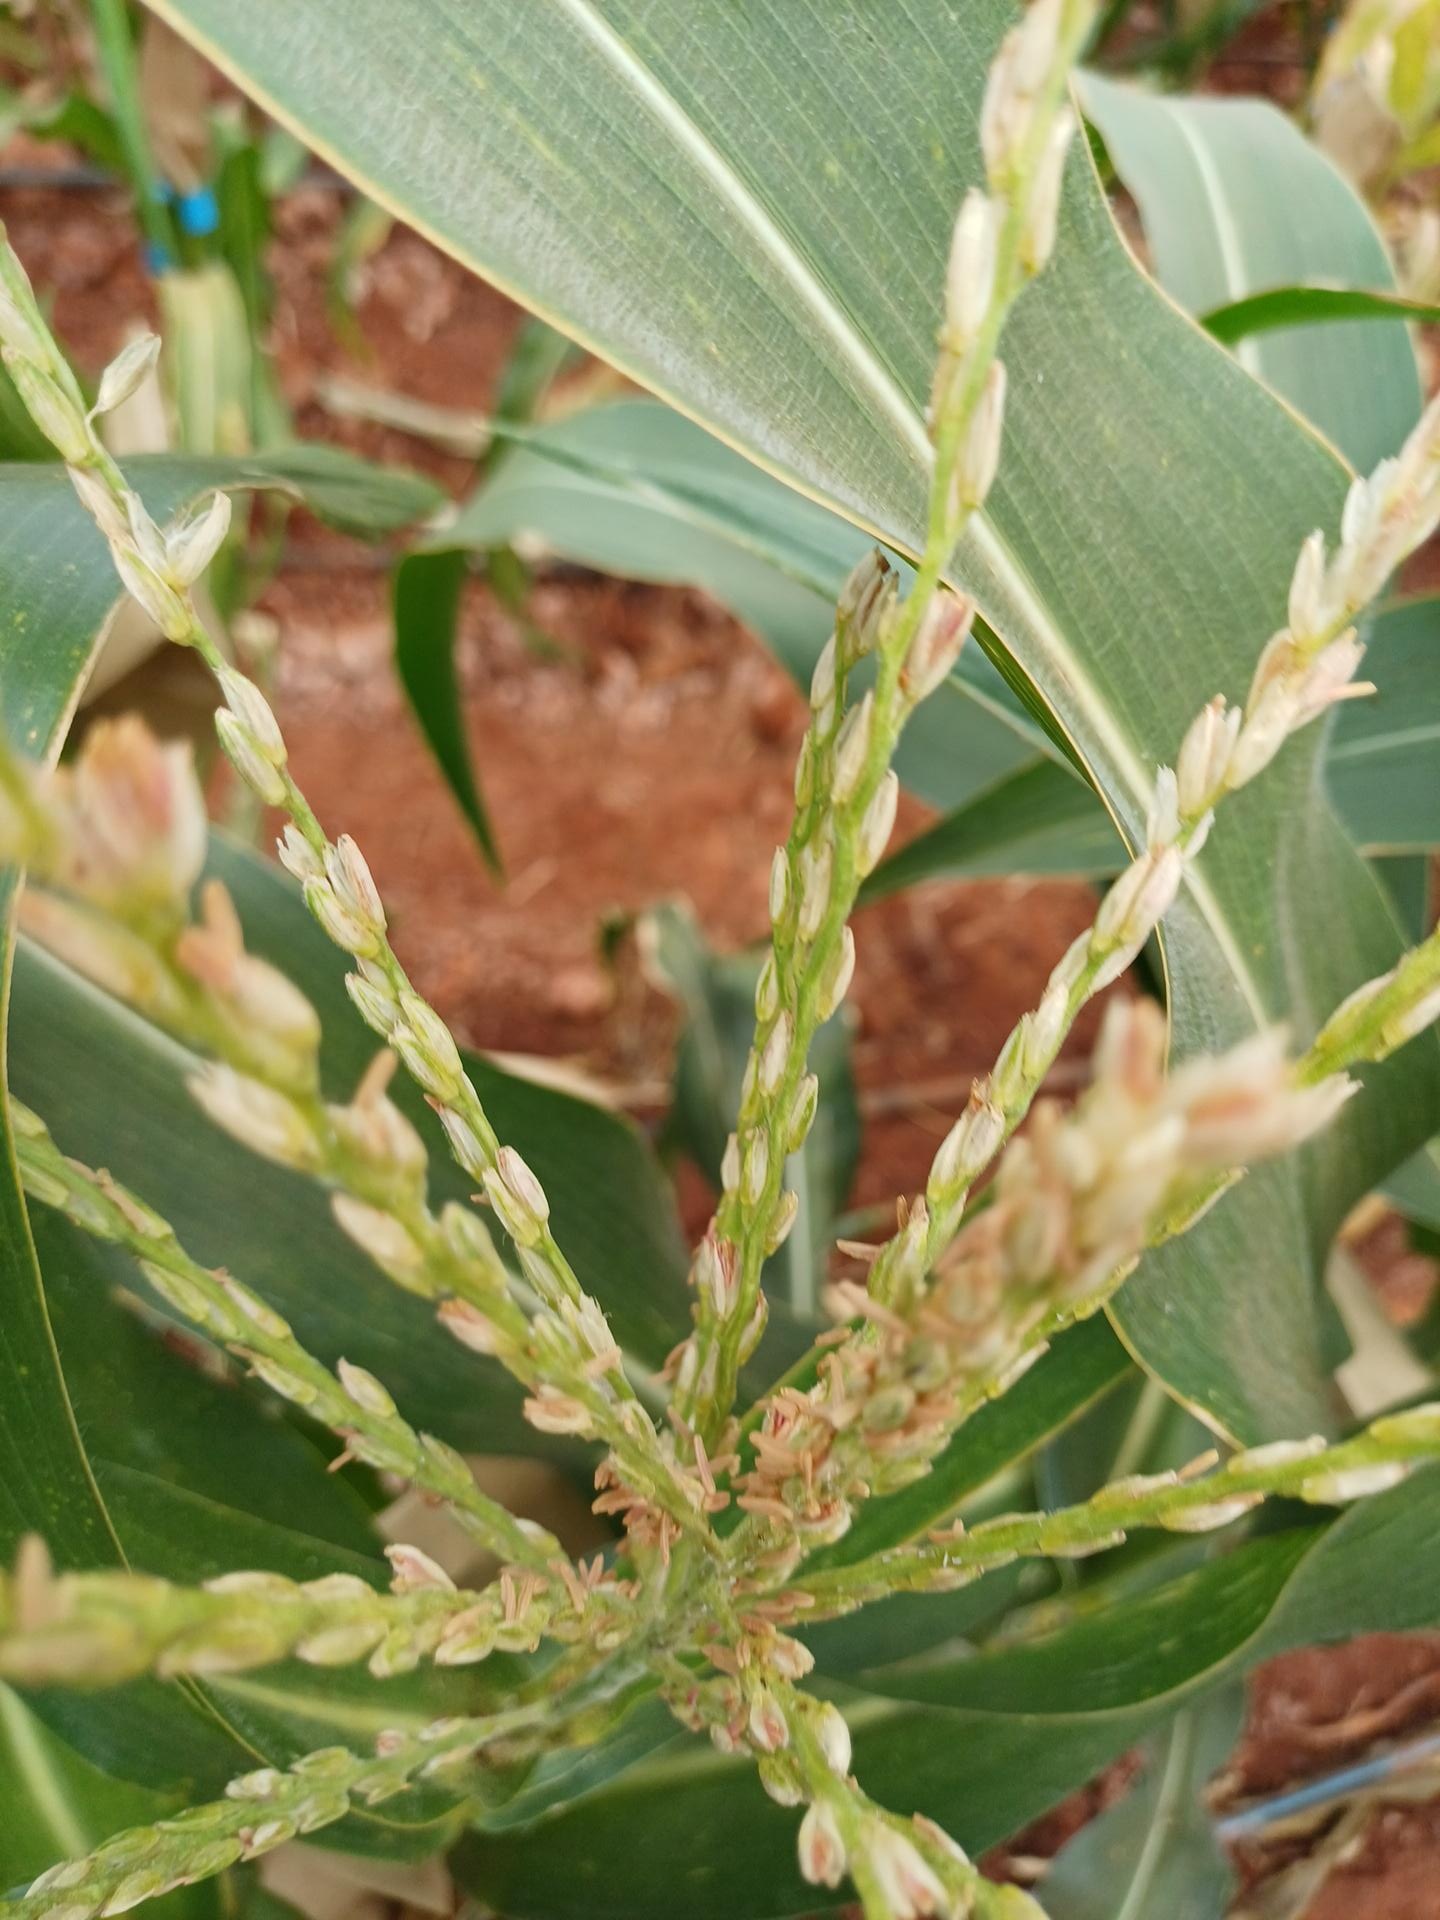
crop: maize
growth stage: flowering
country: Kenya
